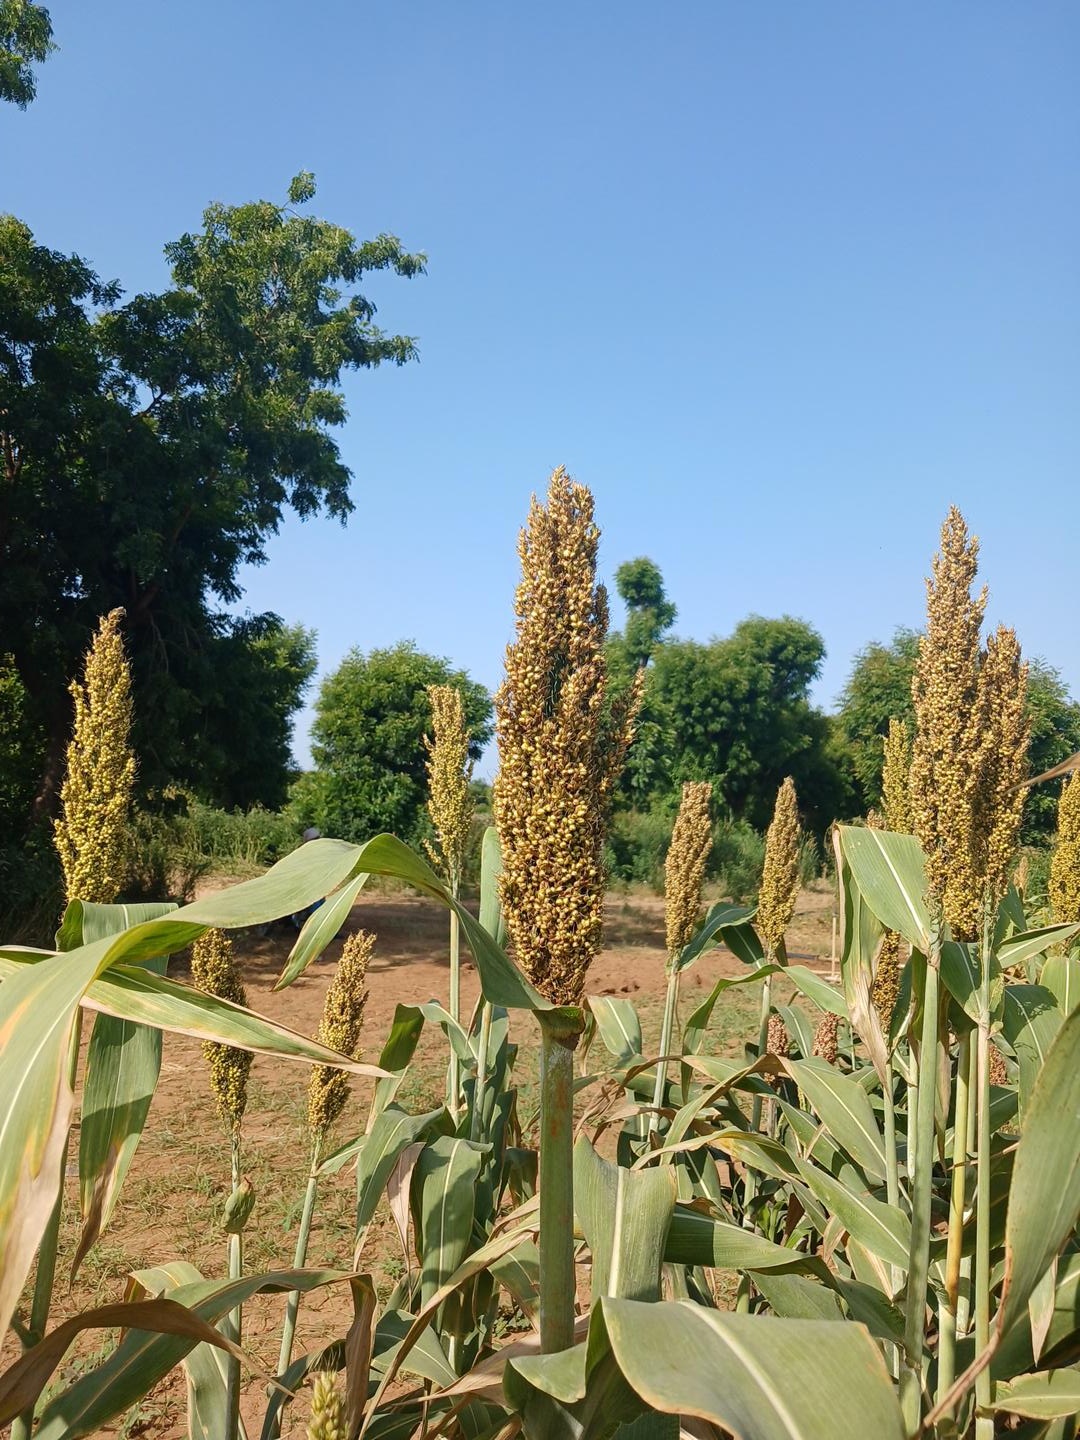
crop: sorghum
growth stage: filling grain
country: Senegal
